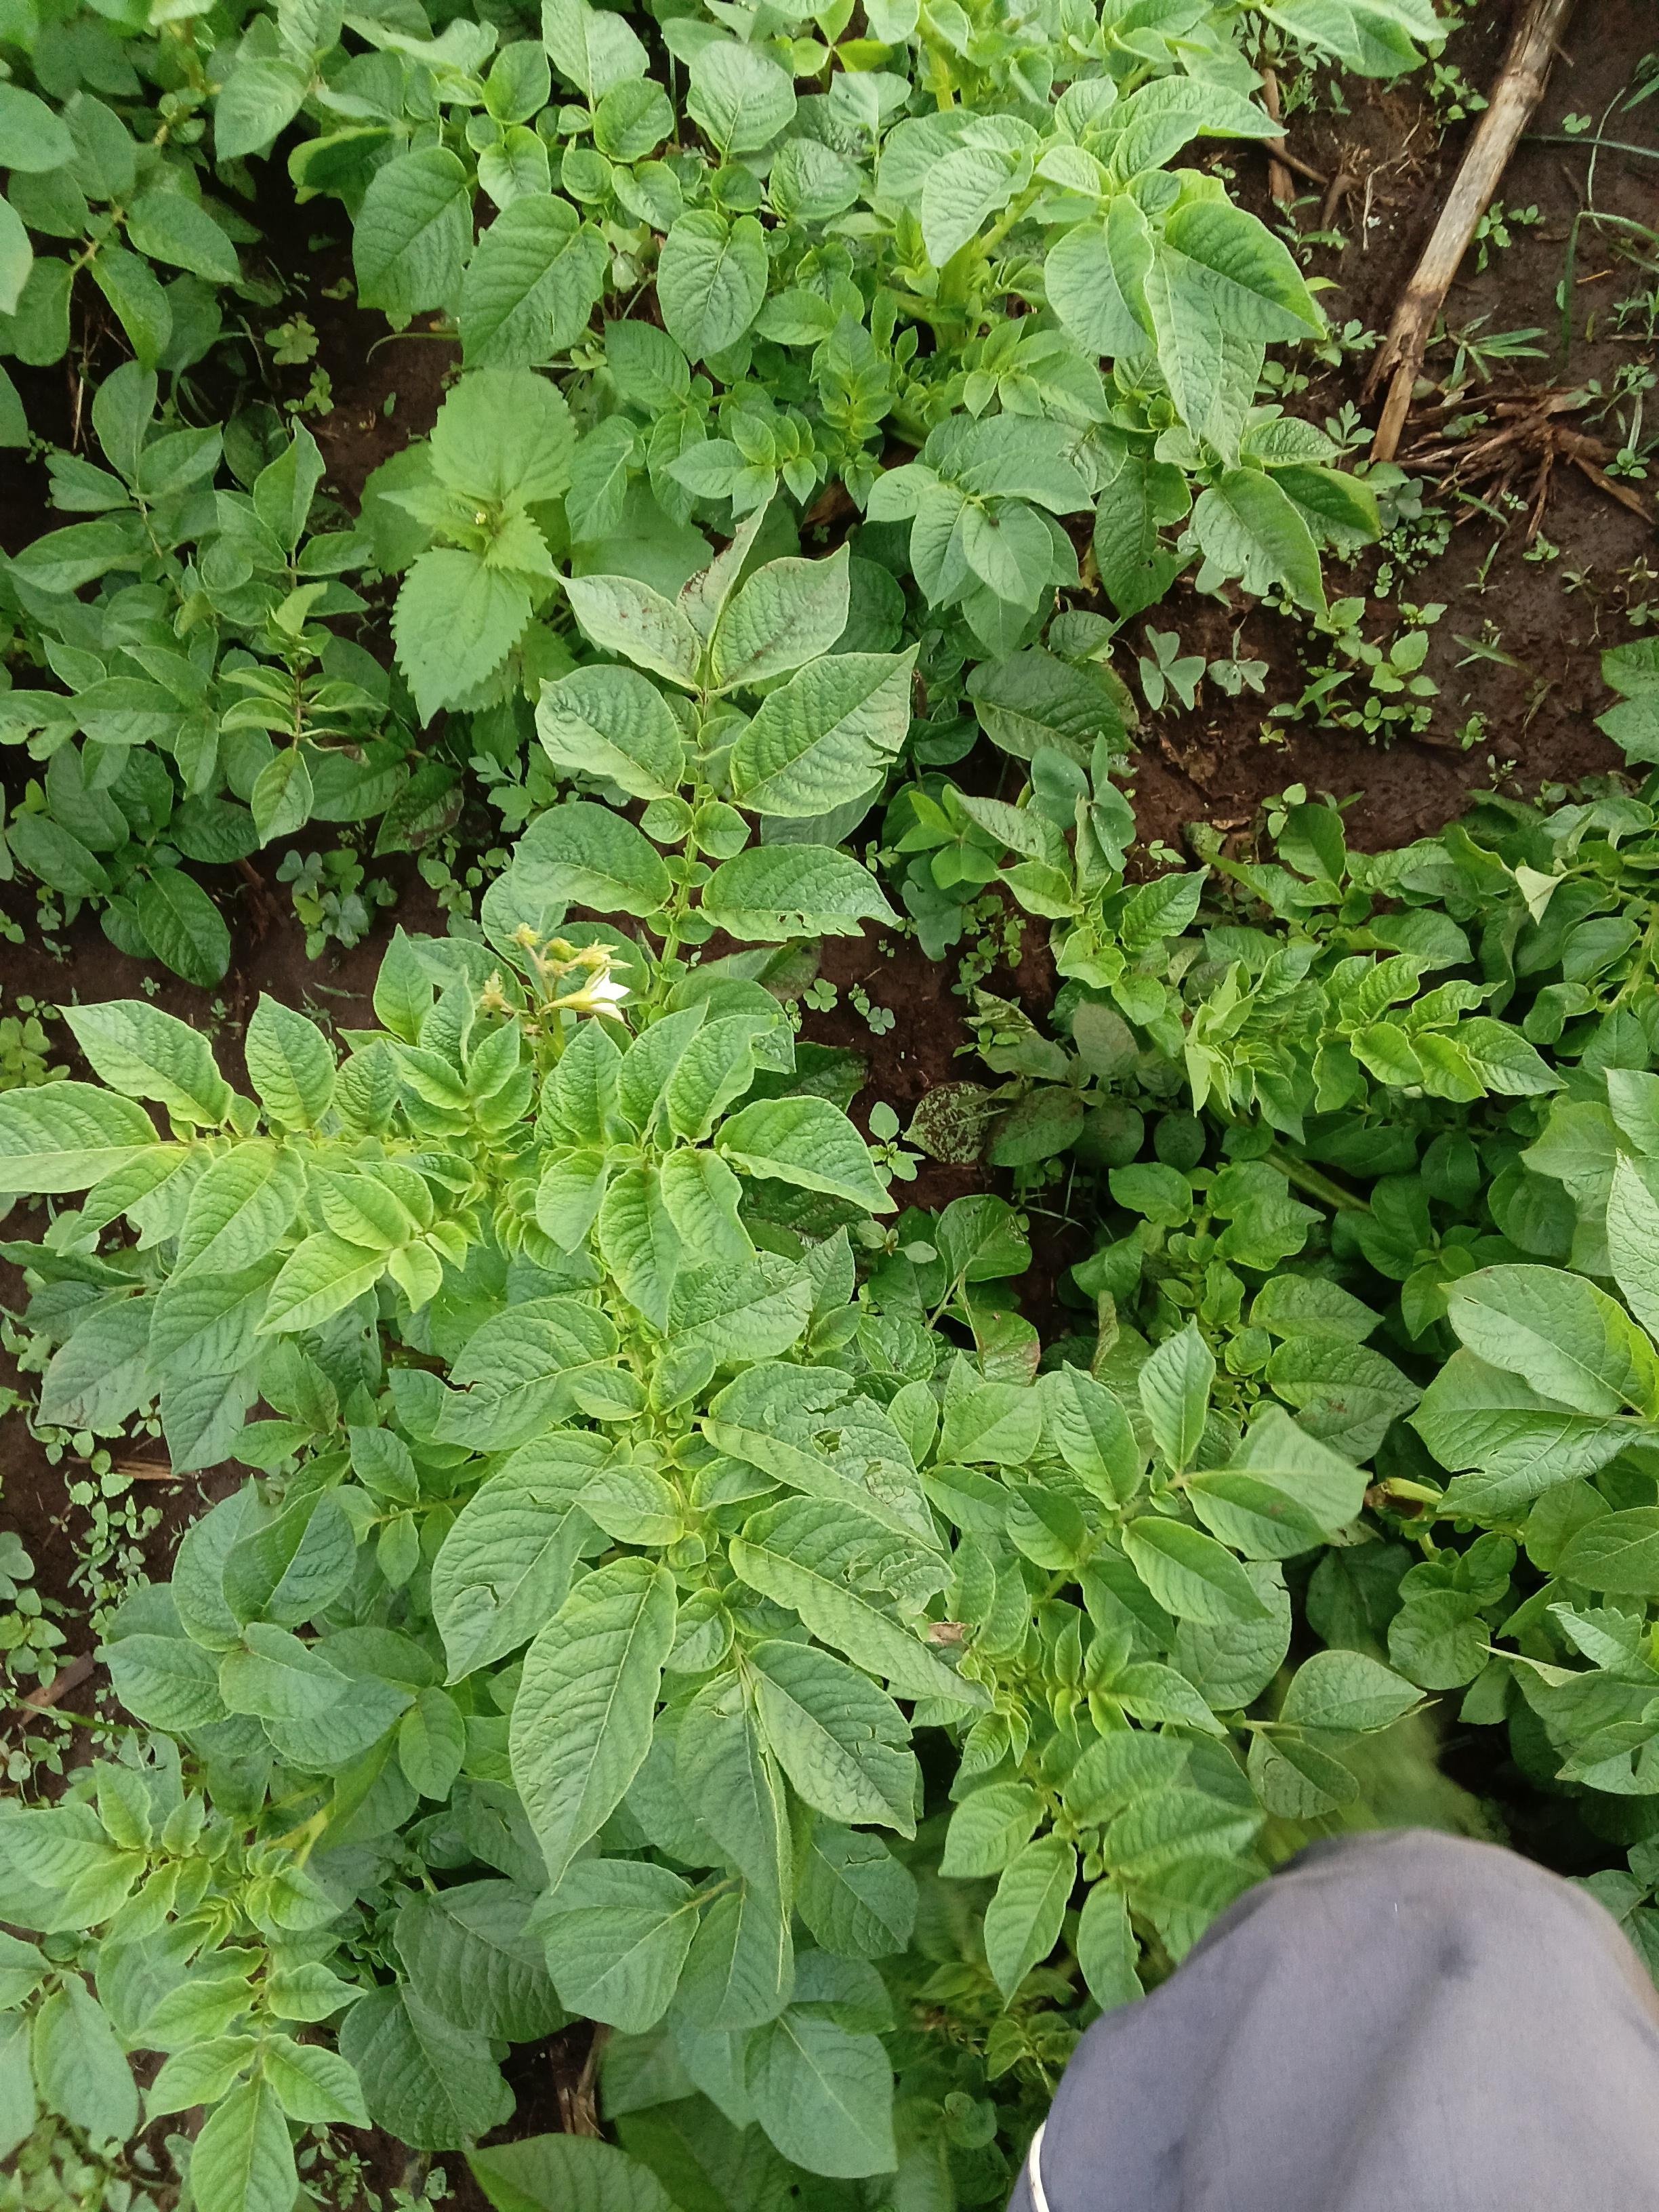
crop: potato
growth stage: vegetative
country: Kenya
